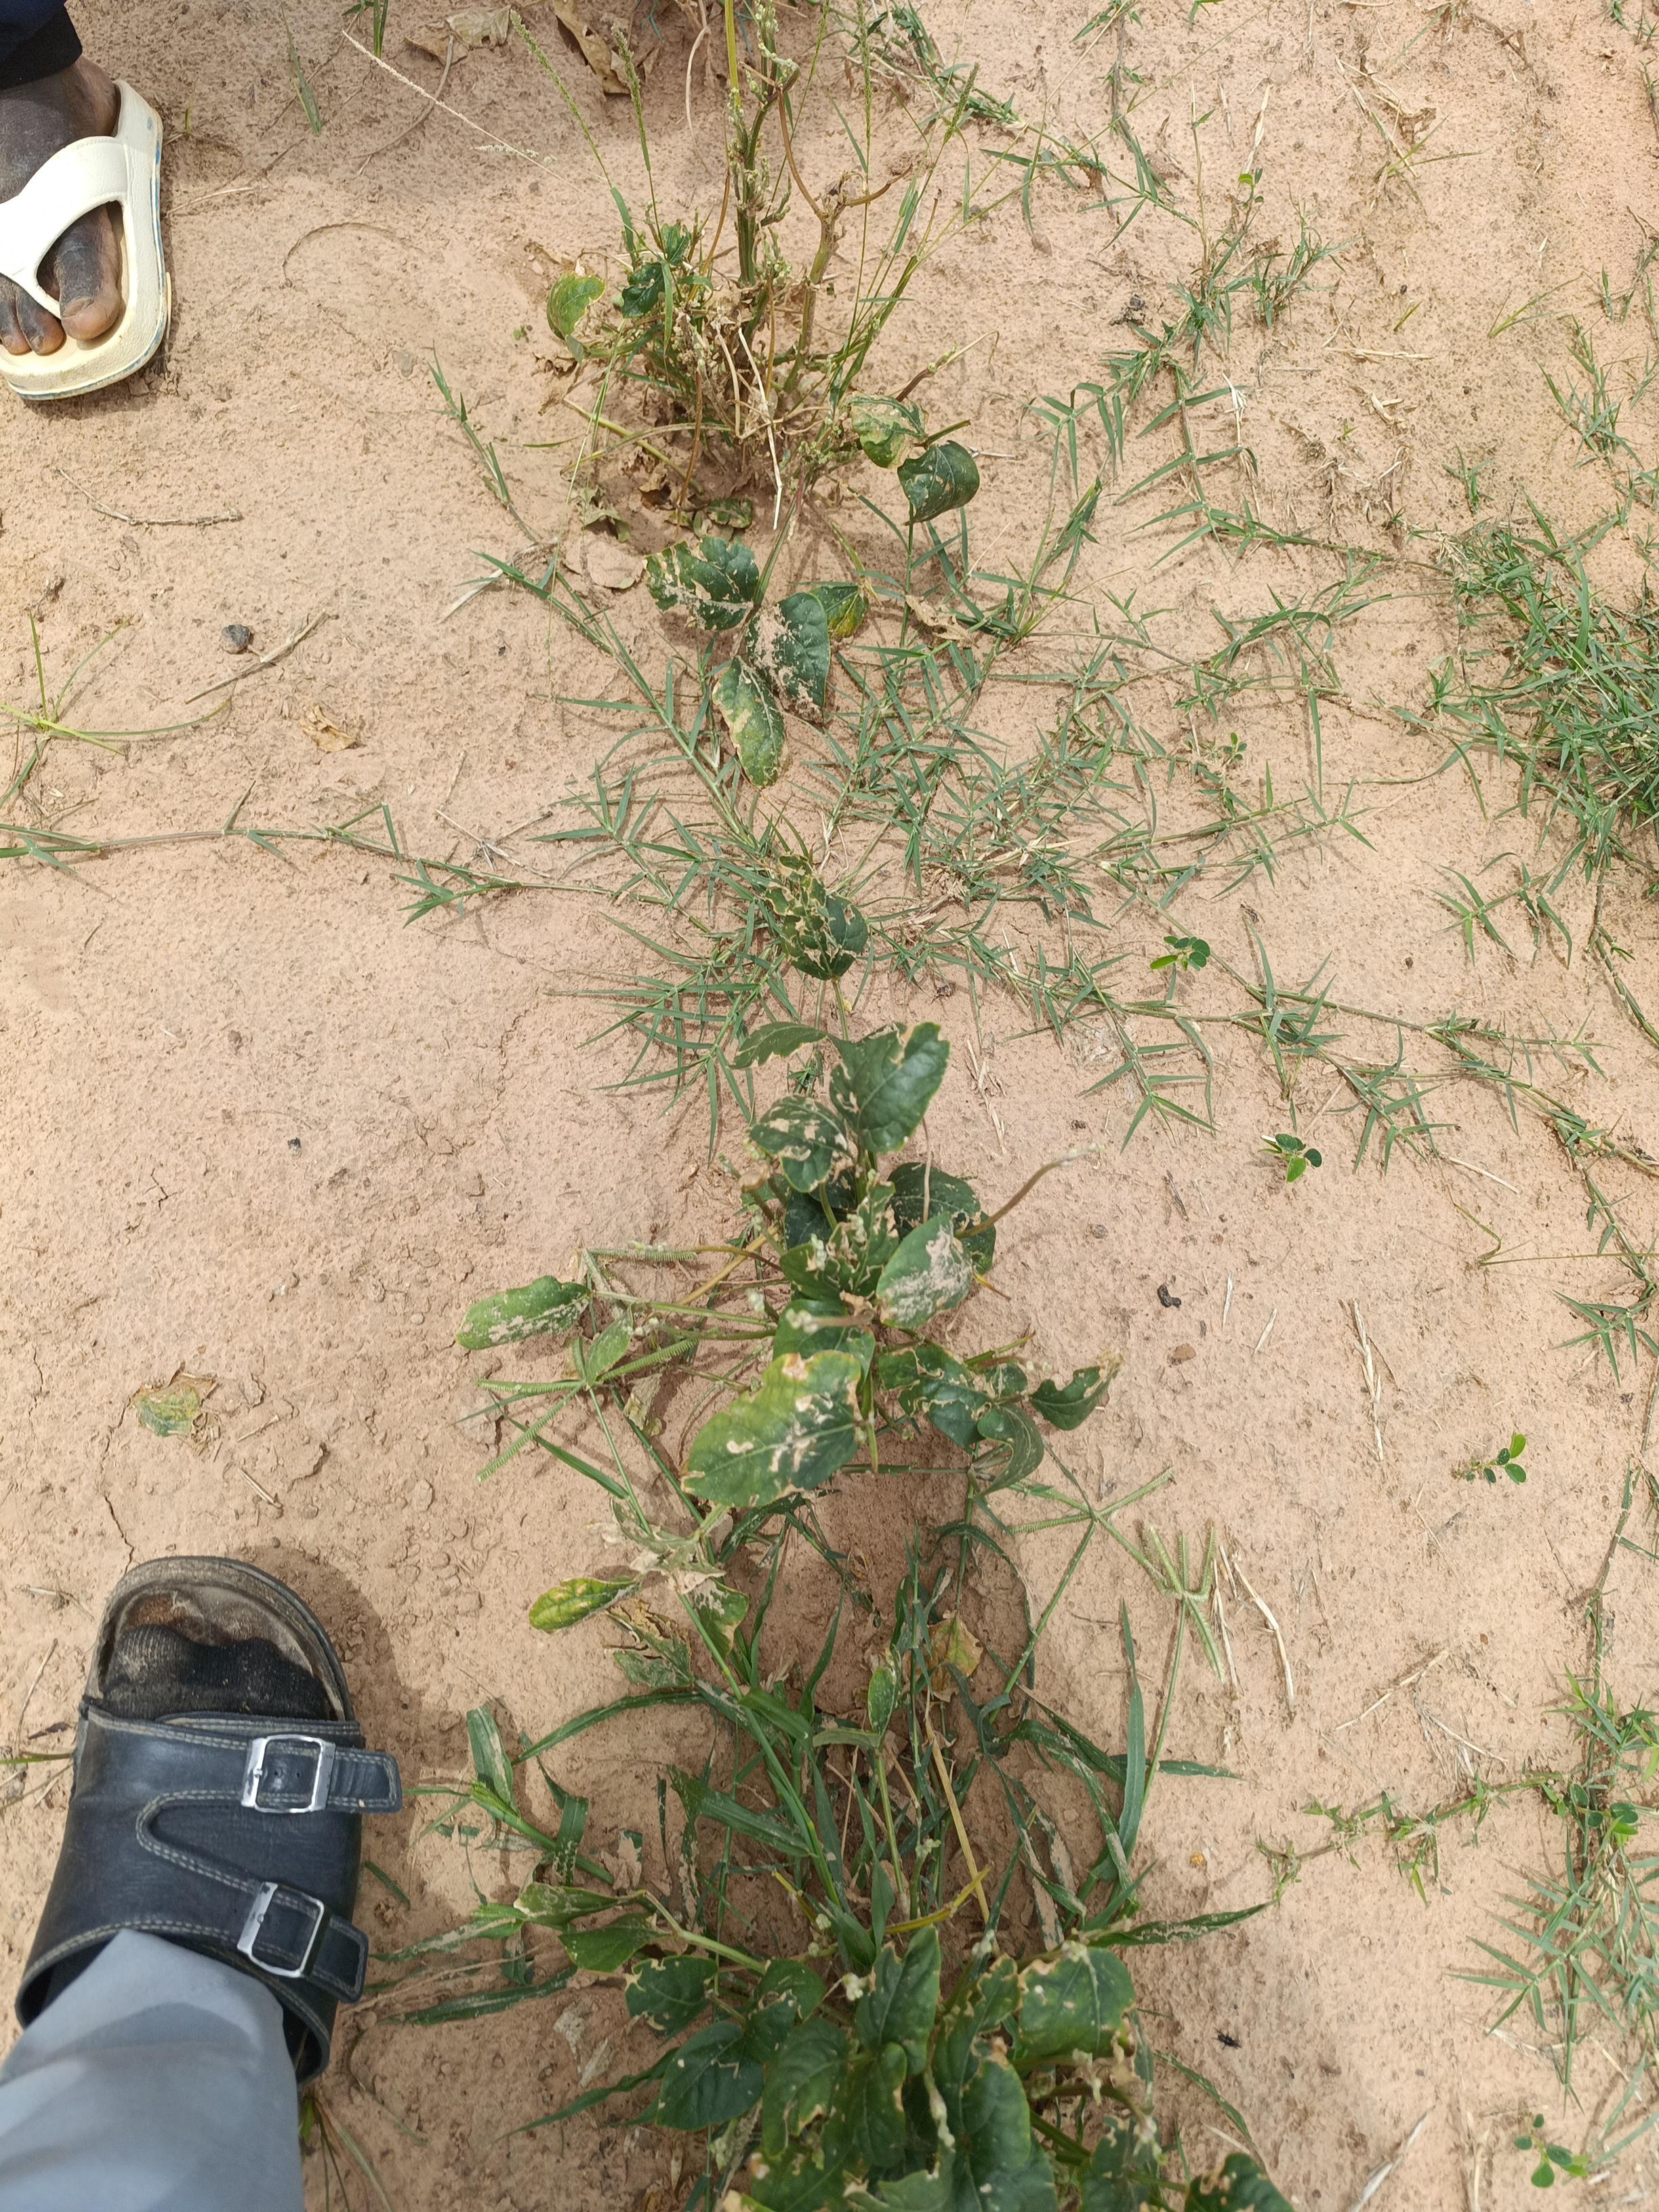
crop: cowpea
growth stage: harvest maturity
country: Nigeria
